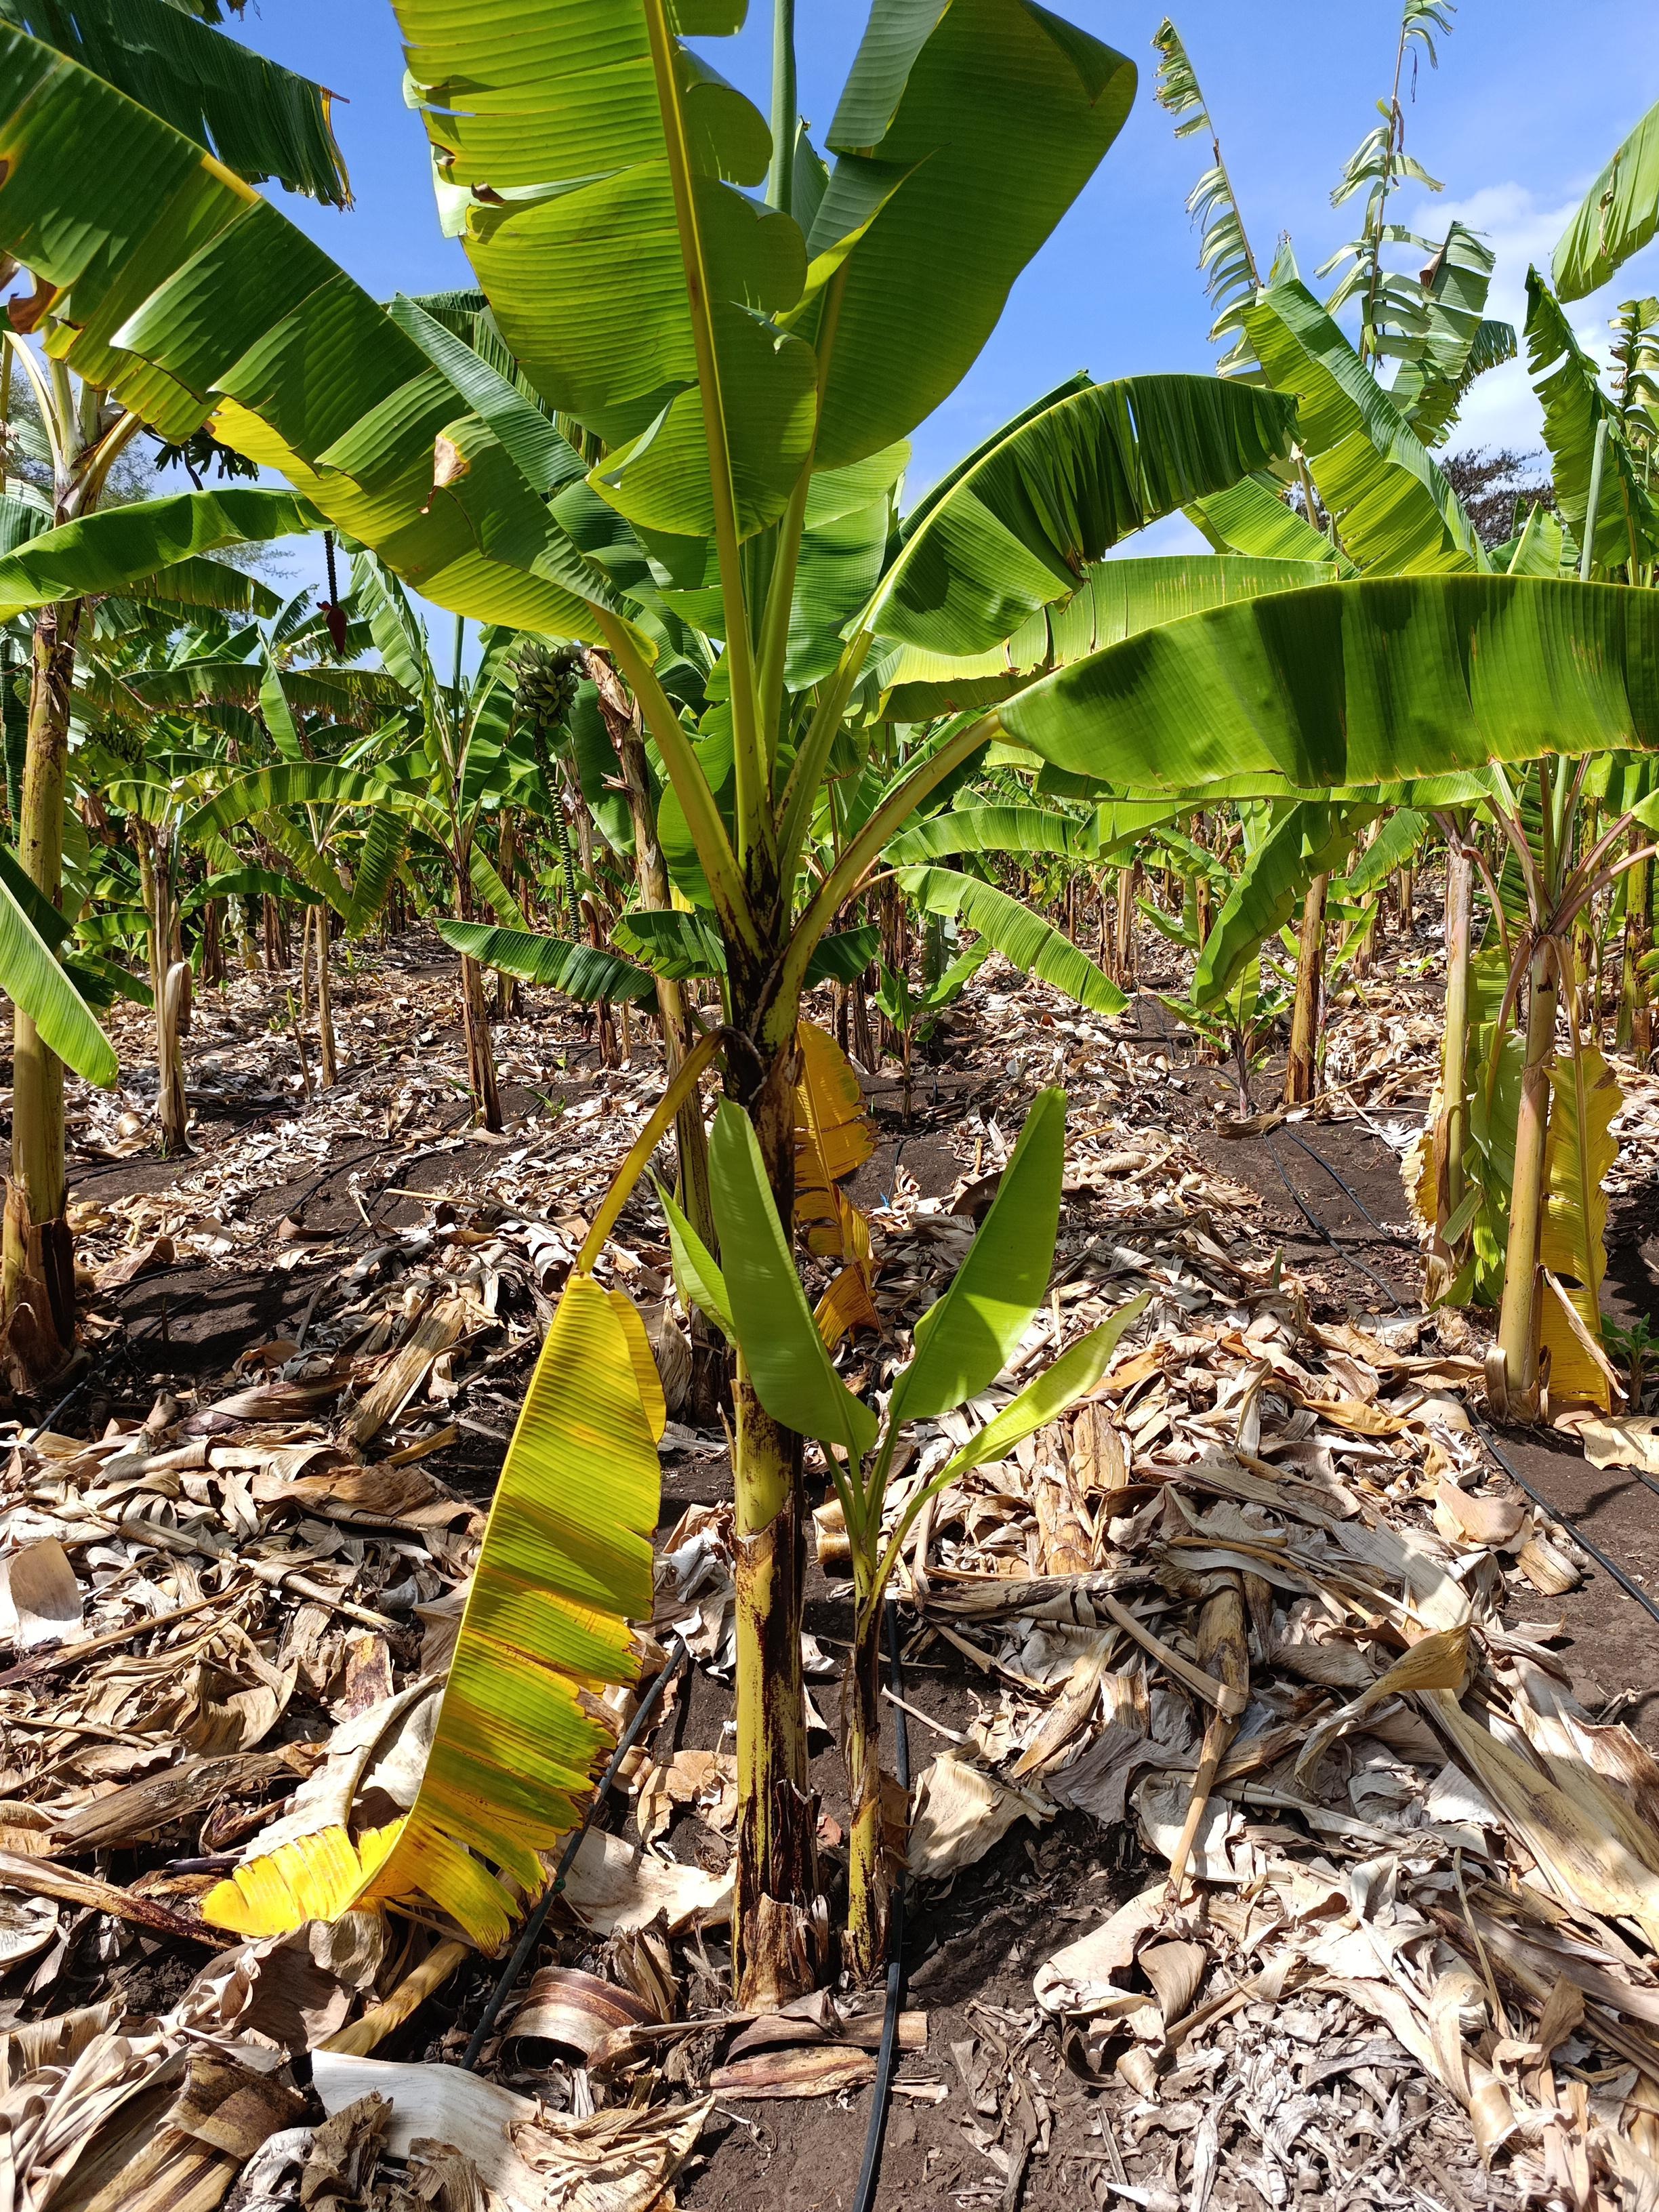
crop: banana
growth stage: vegetative
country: Tanzania
